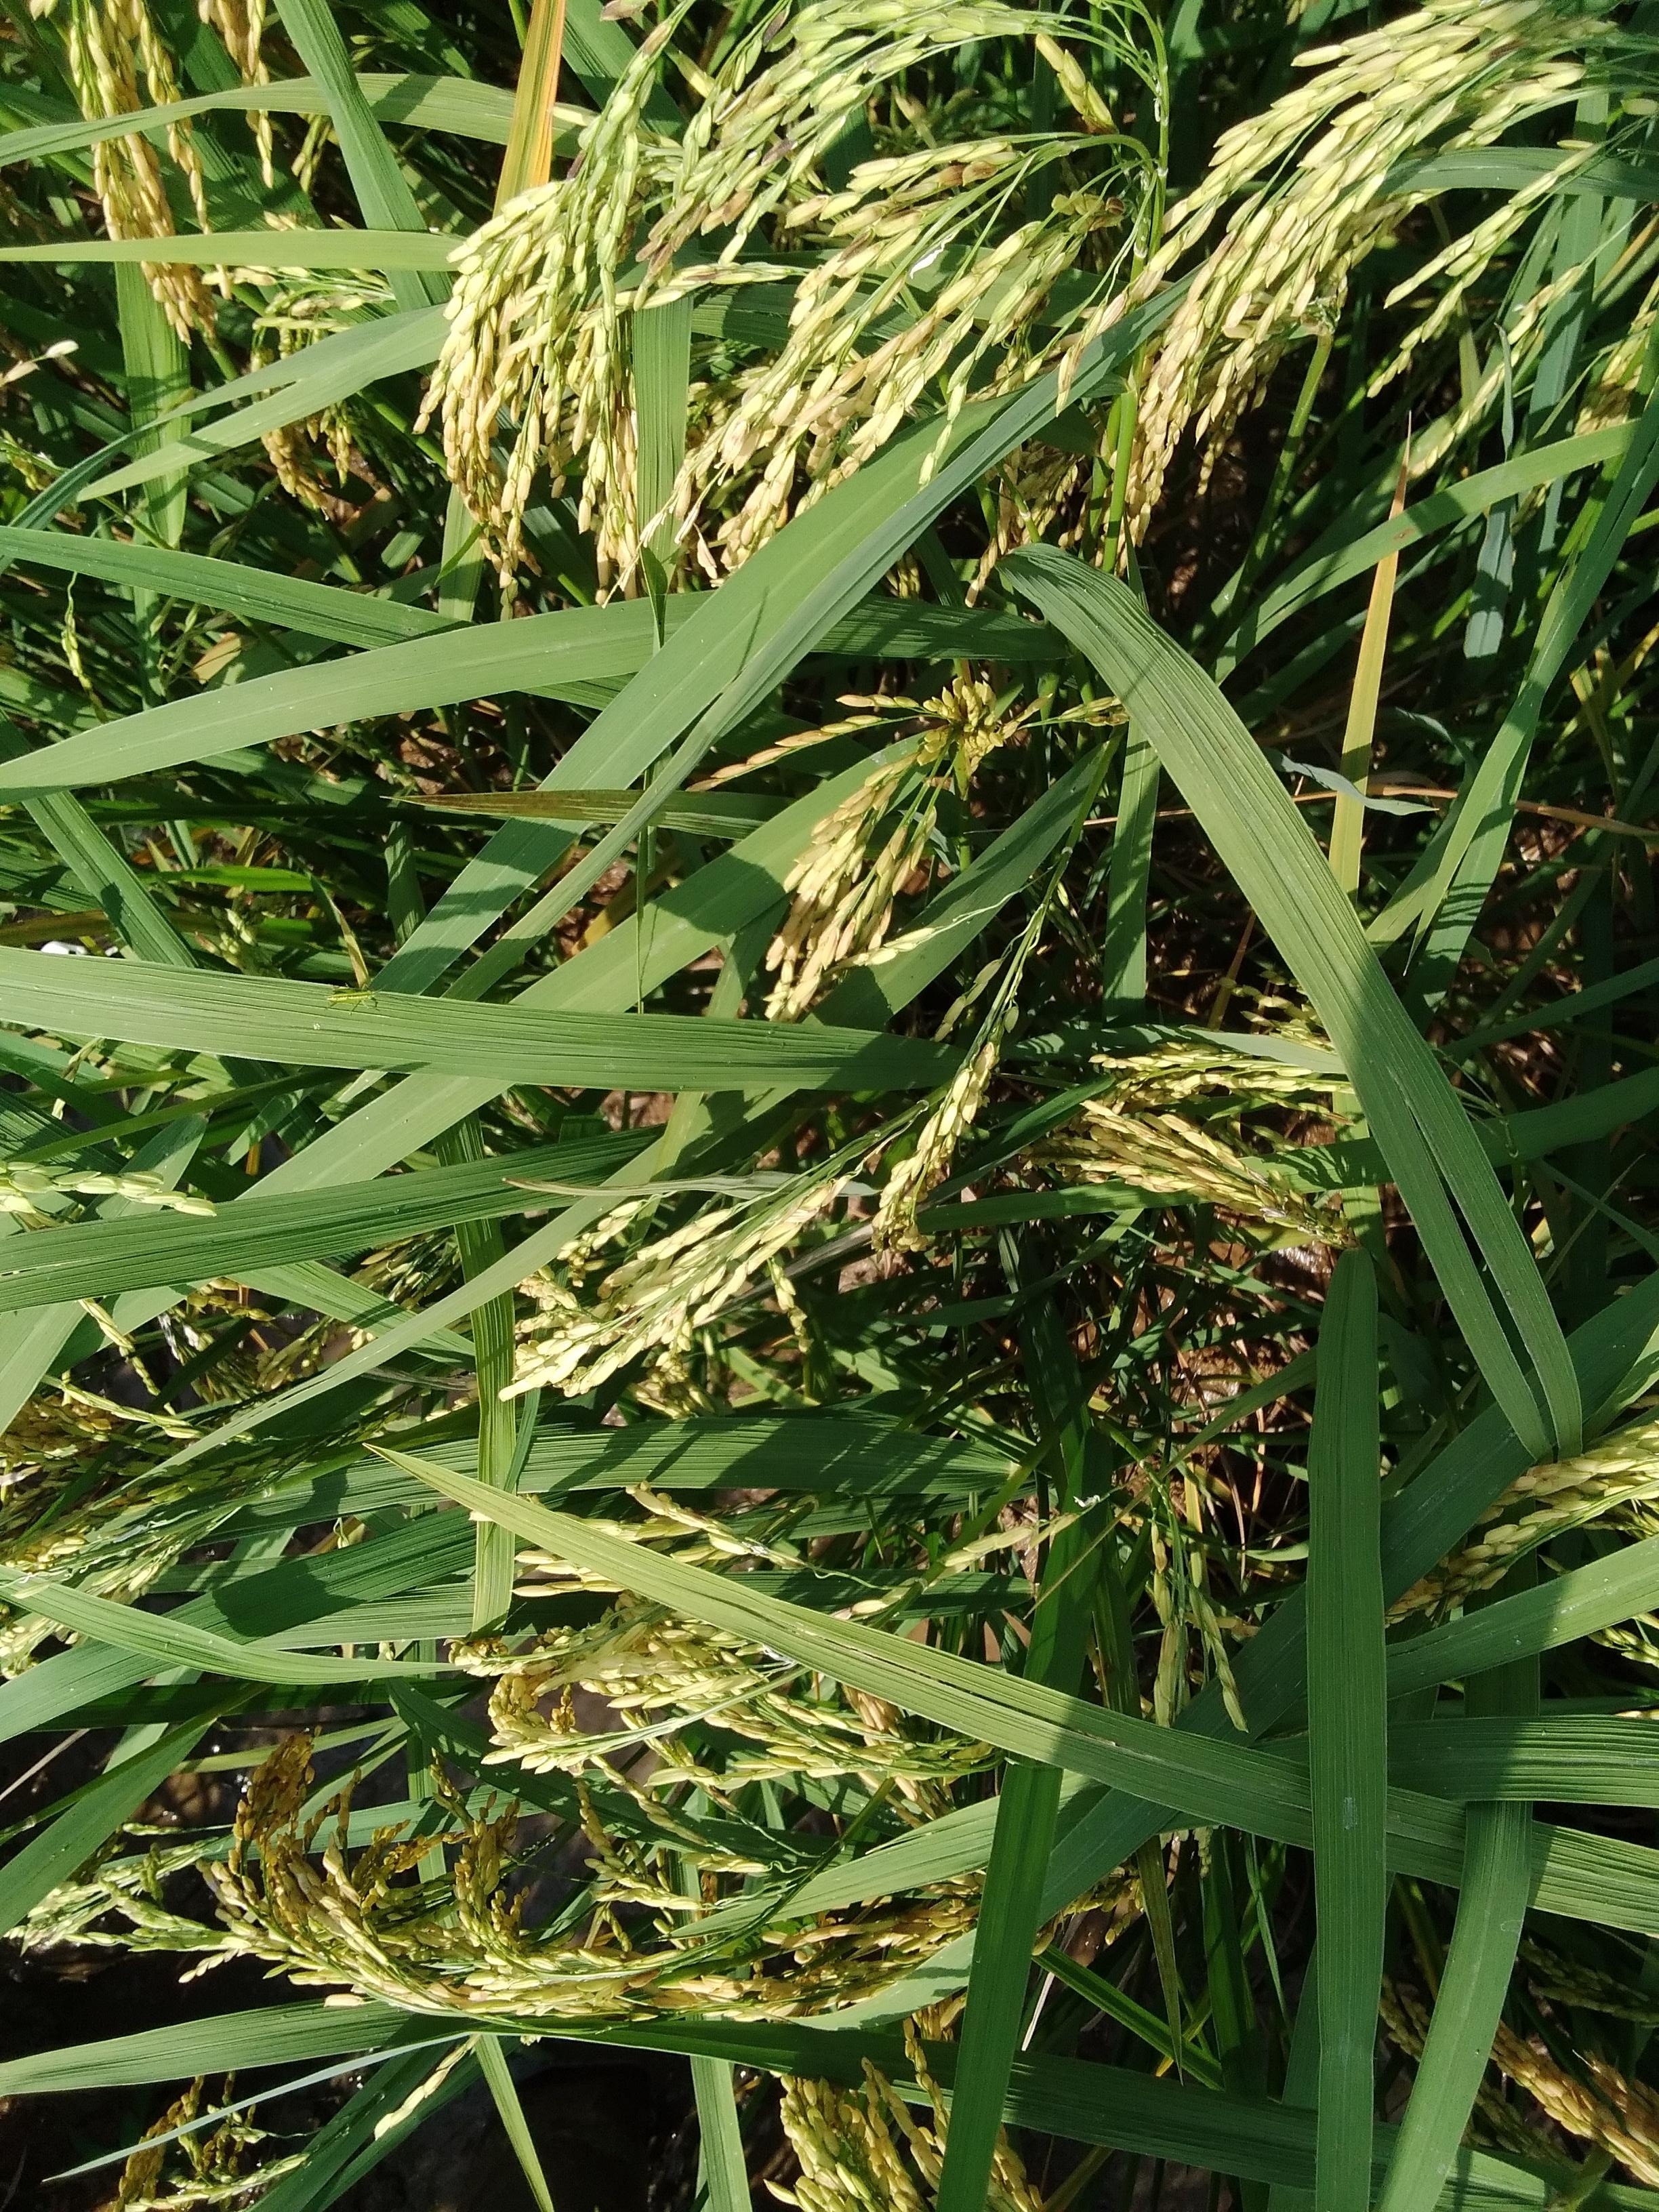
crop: rice
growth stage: ripening
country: Nigeria
